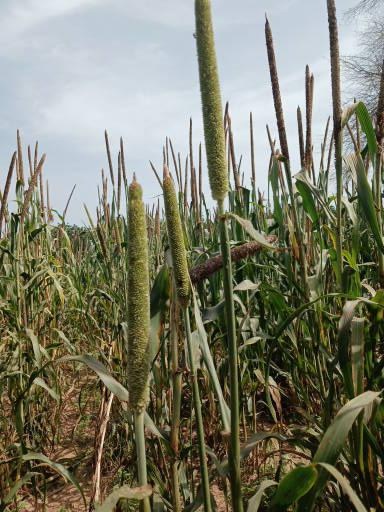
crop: pearl millet
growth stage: filling grain
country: Senegal
